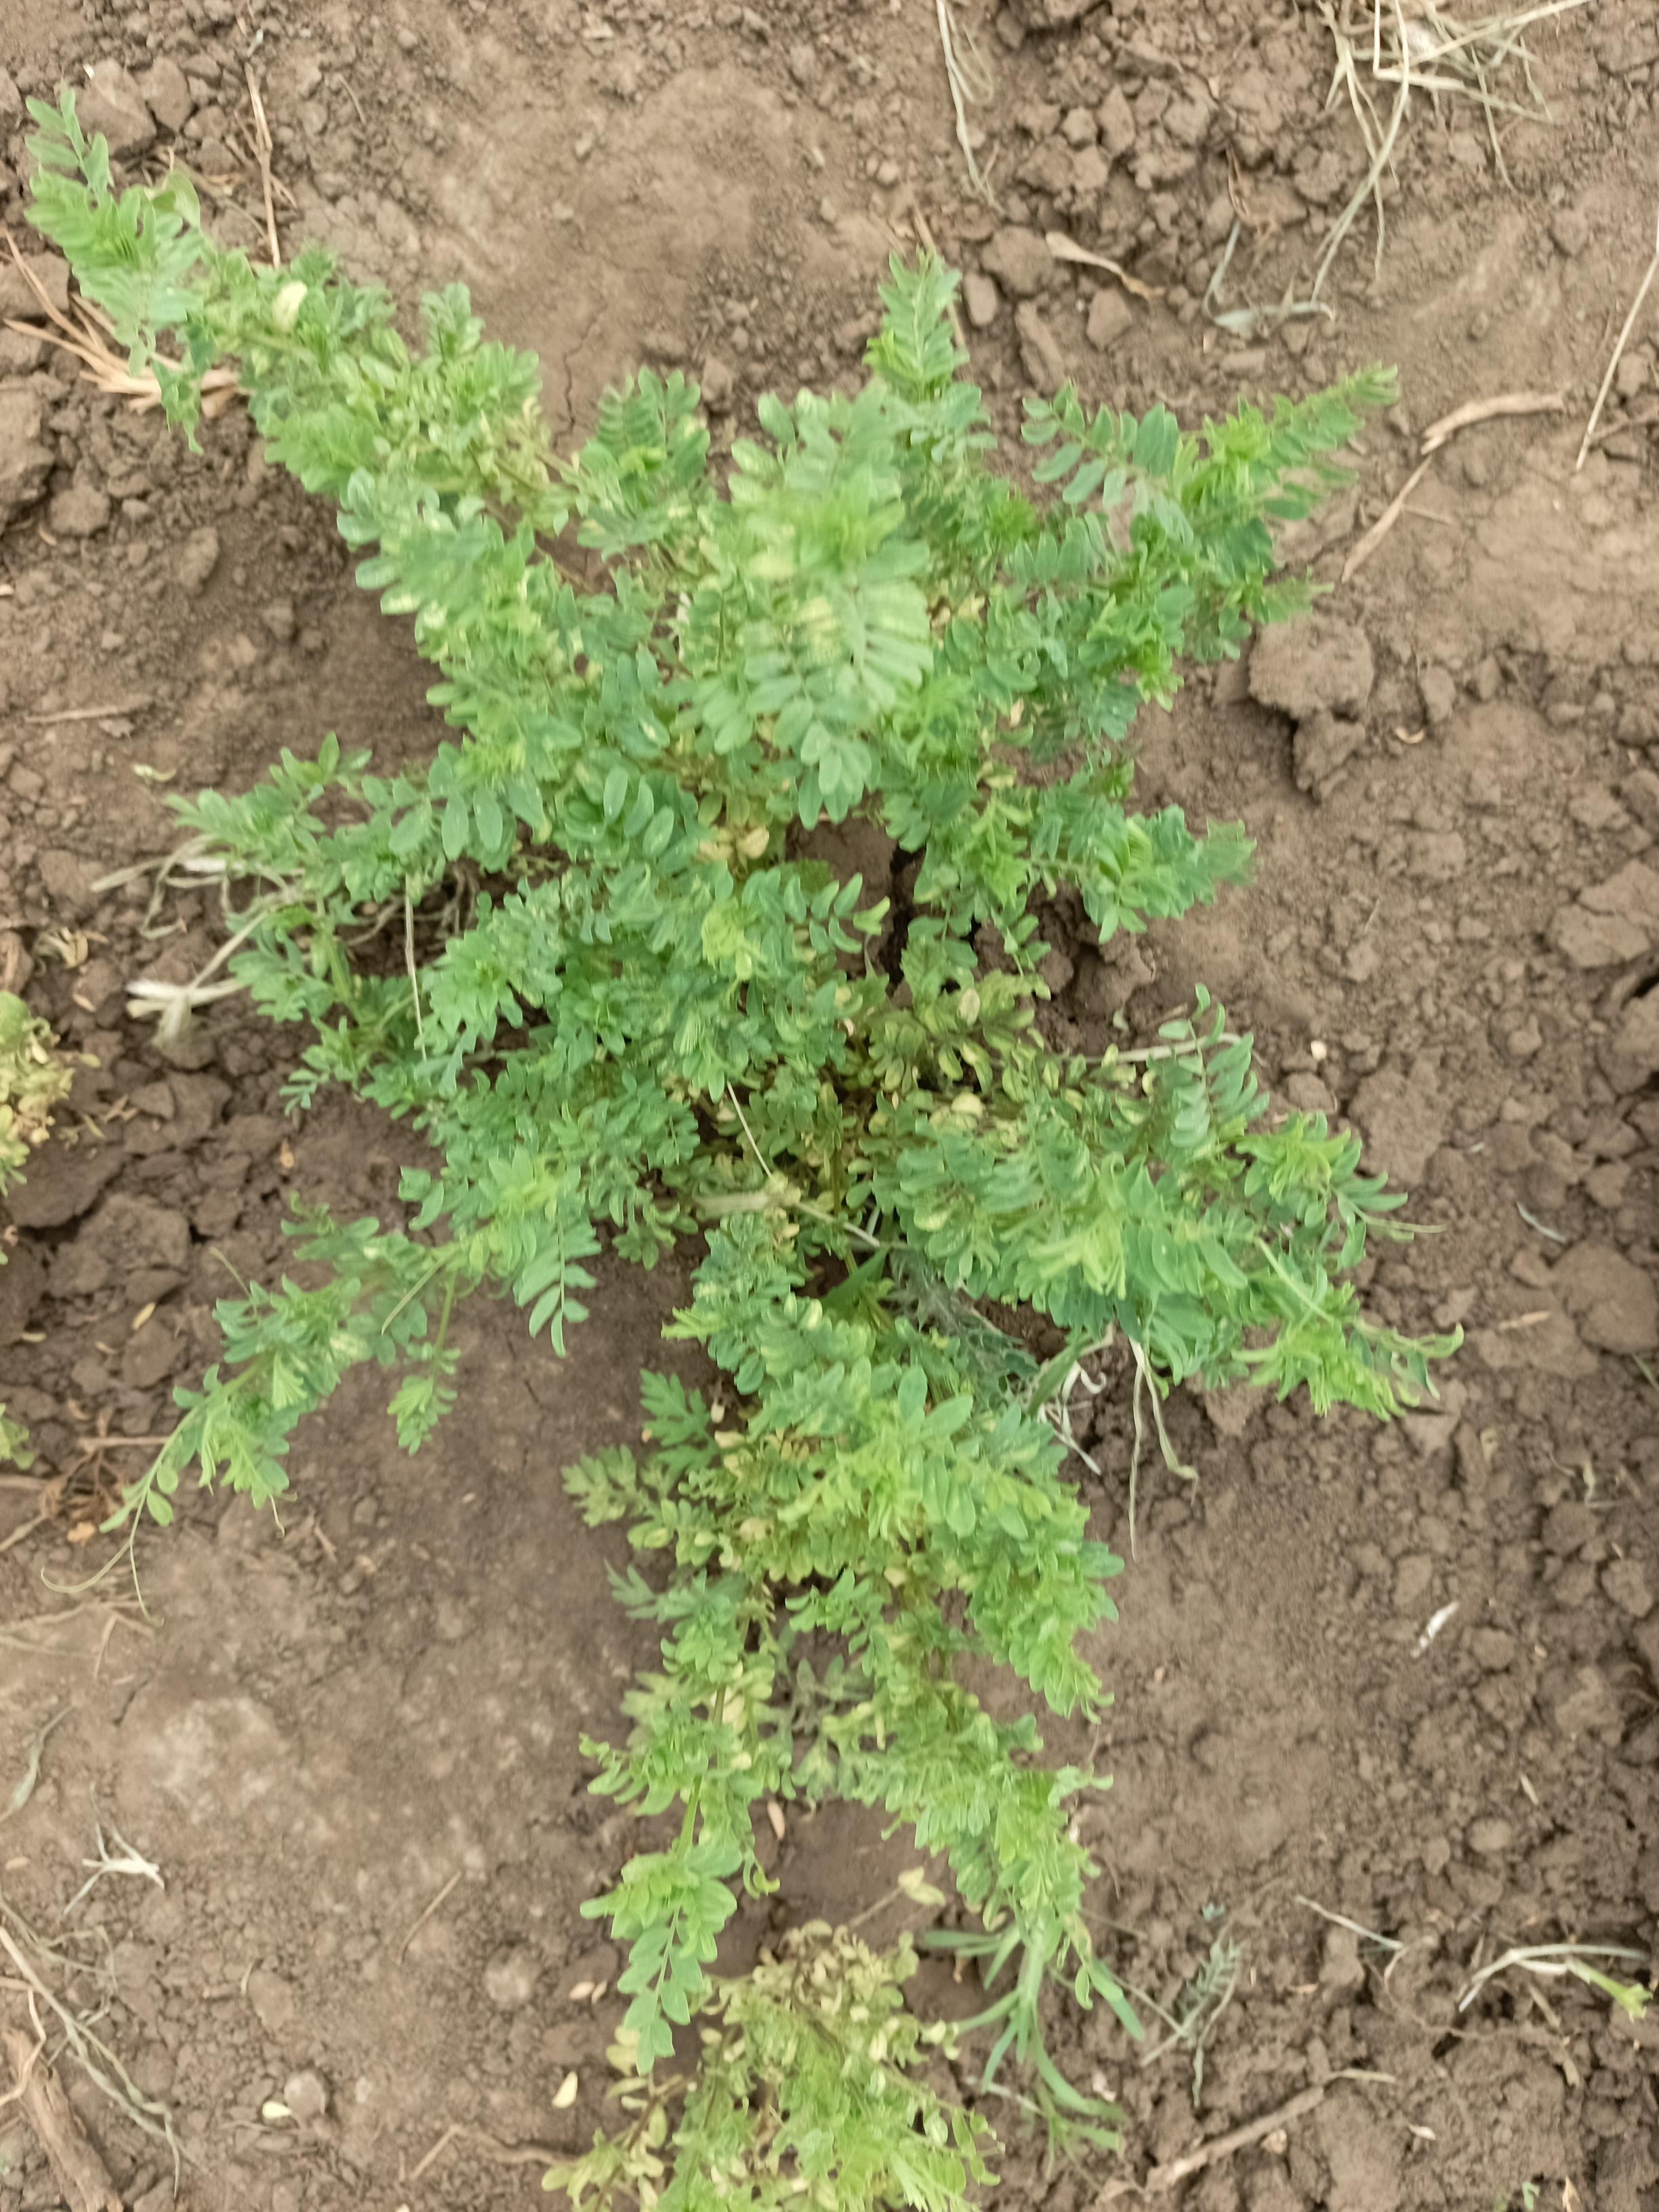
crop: lentil
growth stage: vegetative
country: Tanzania
